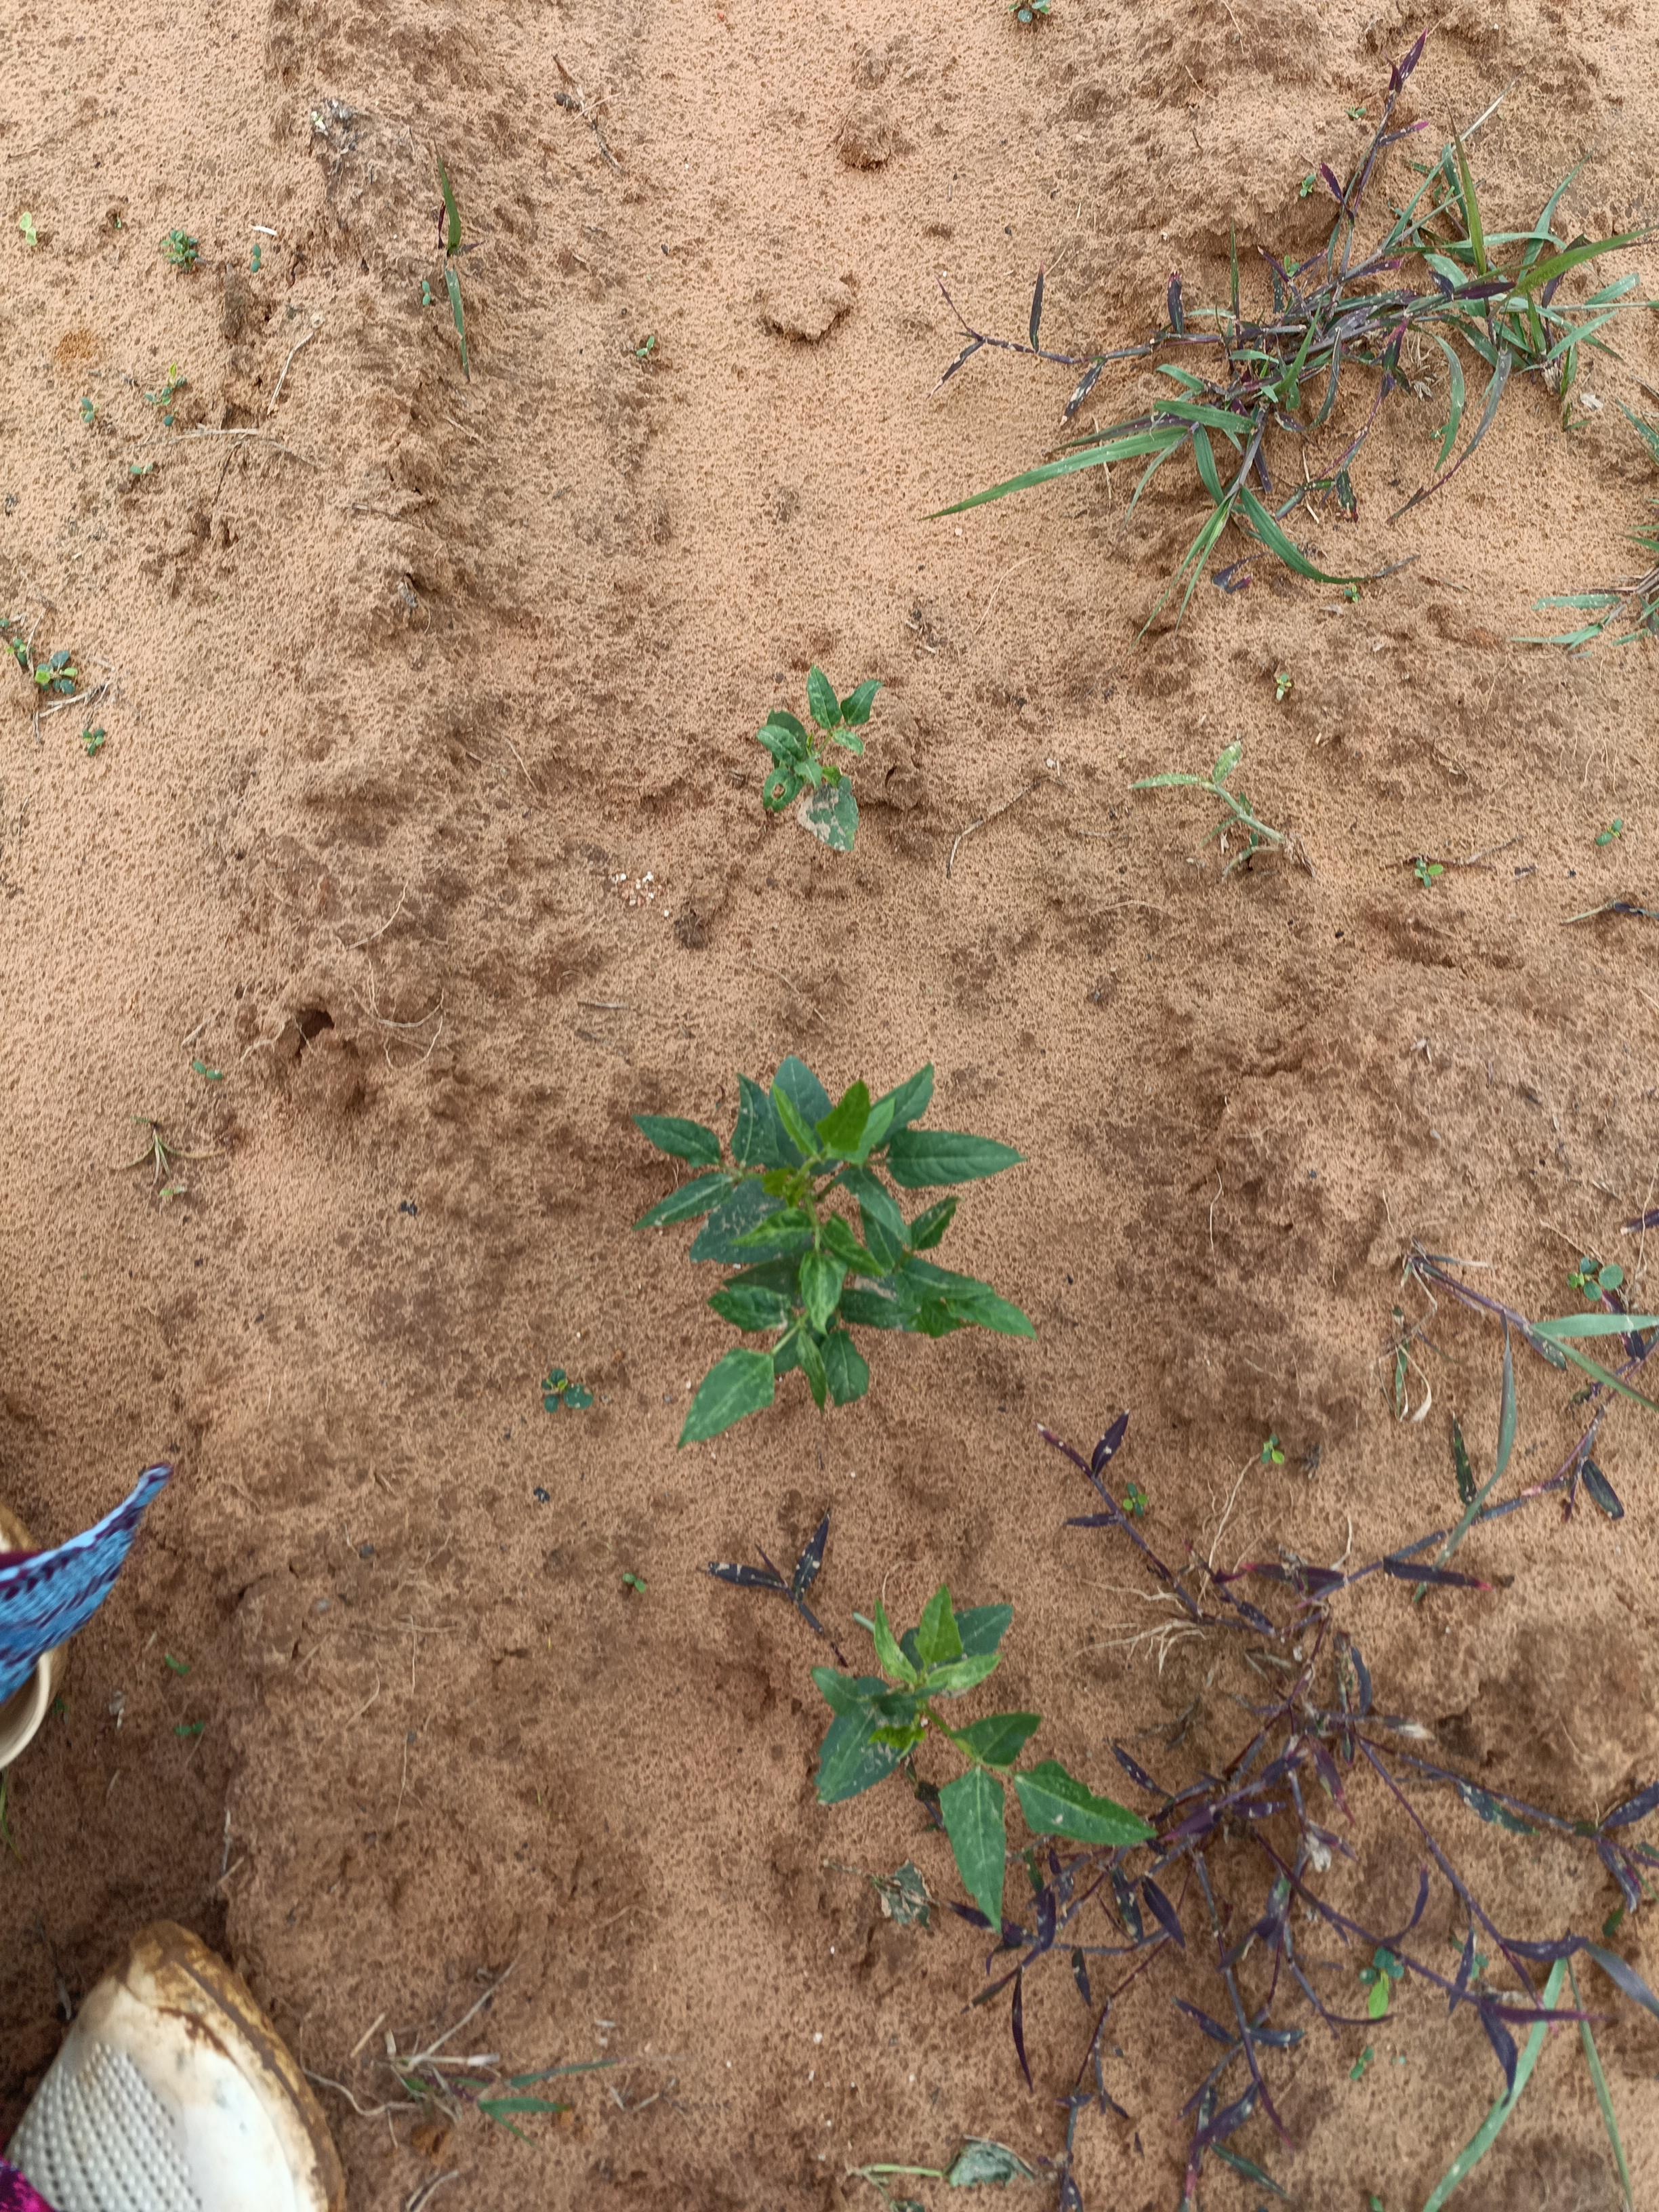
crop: cowpea
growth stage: emergence
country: Nigeria
